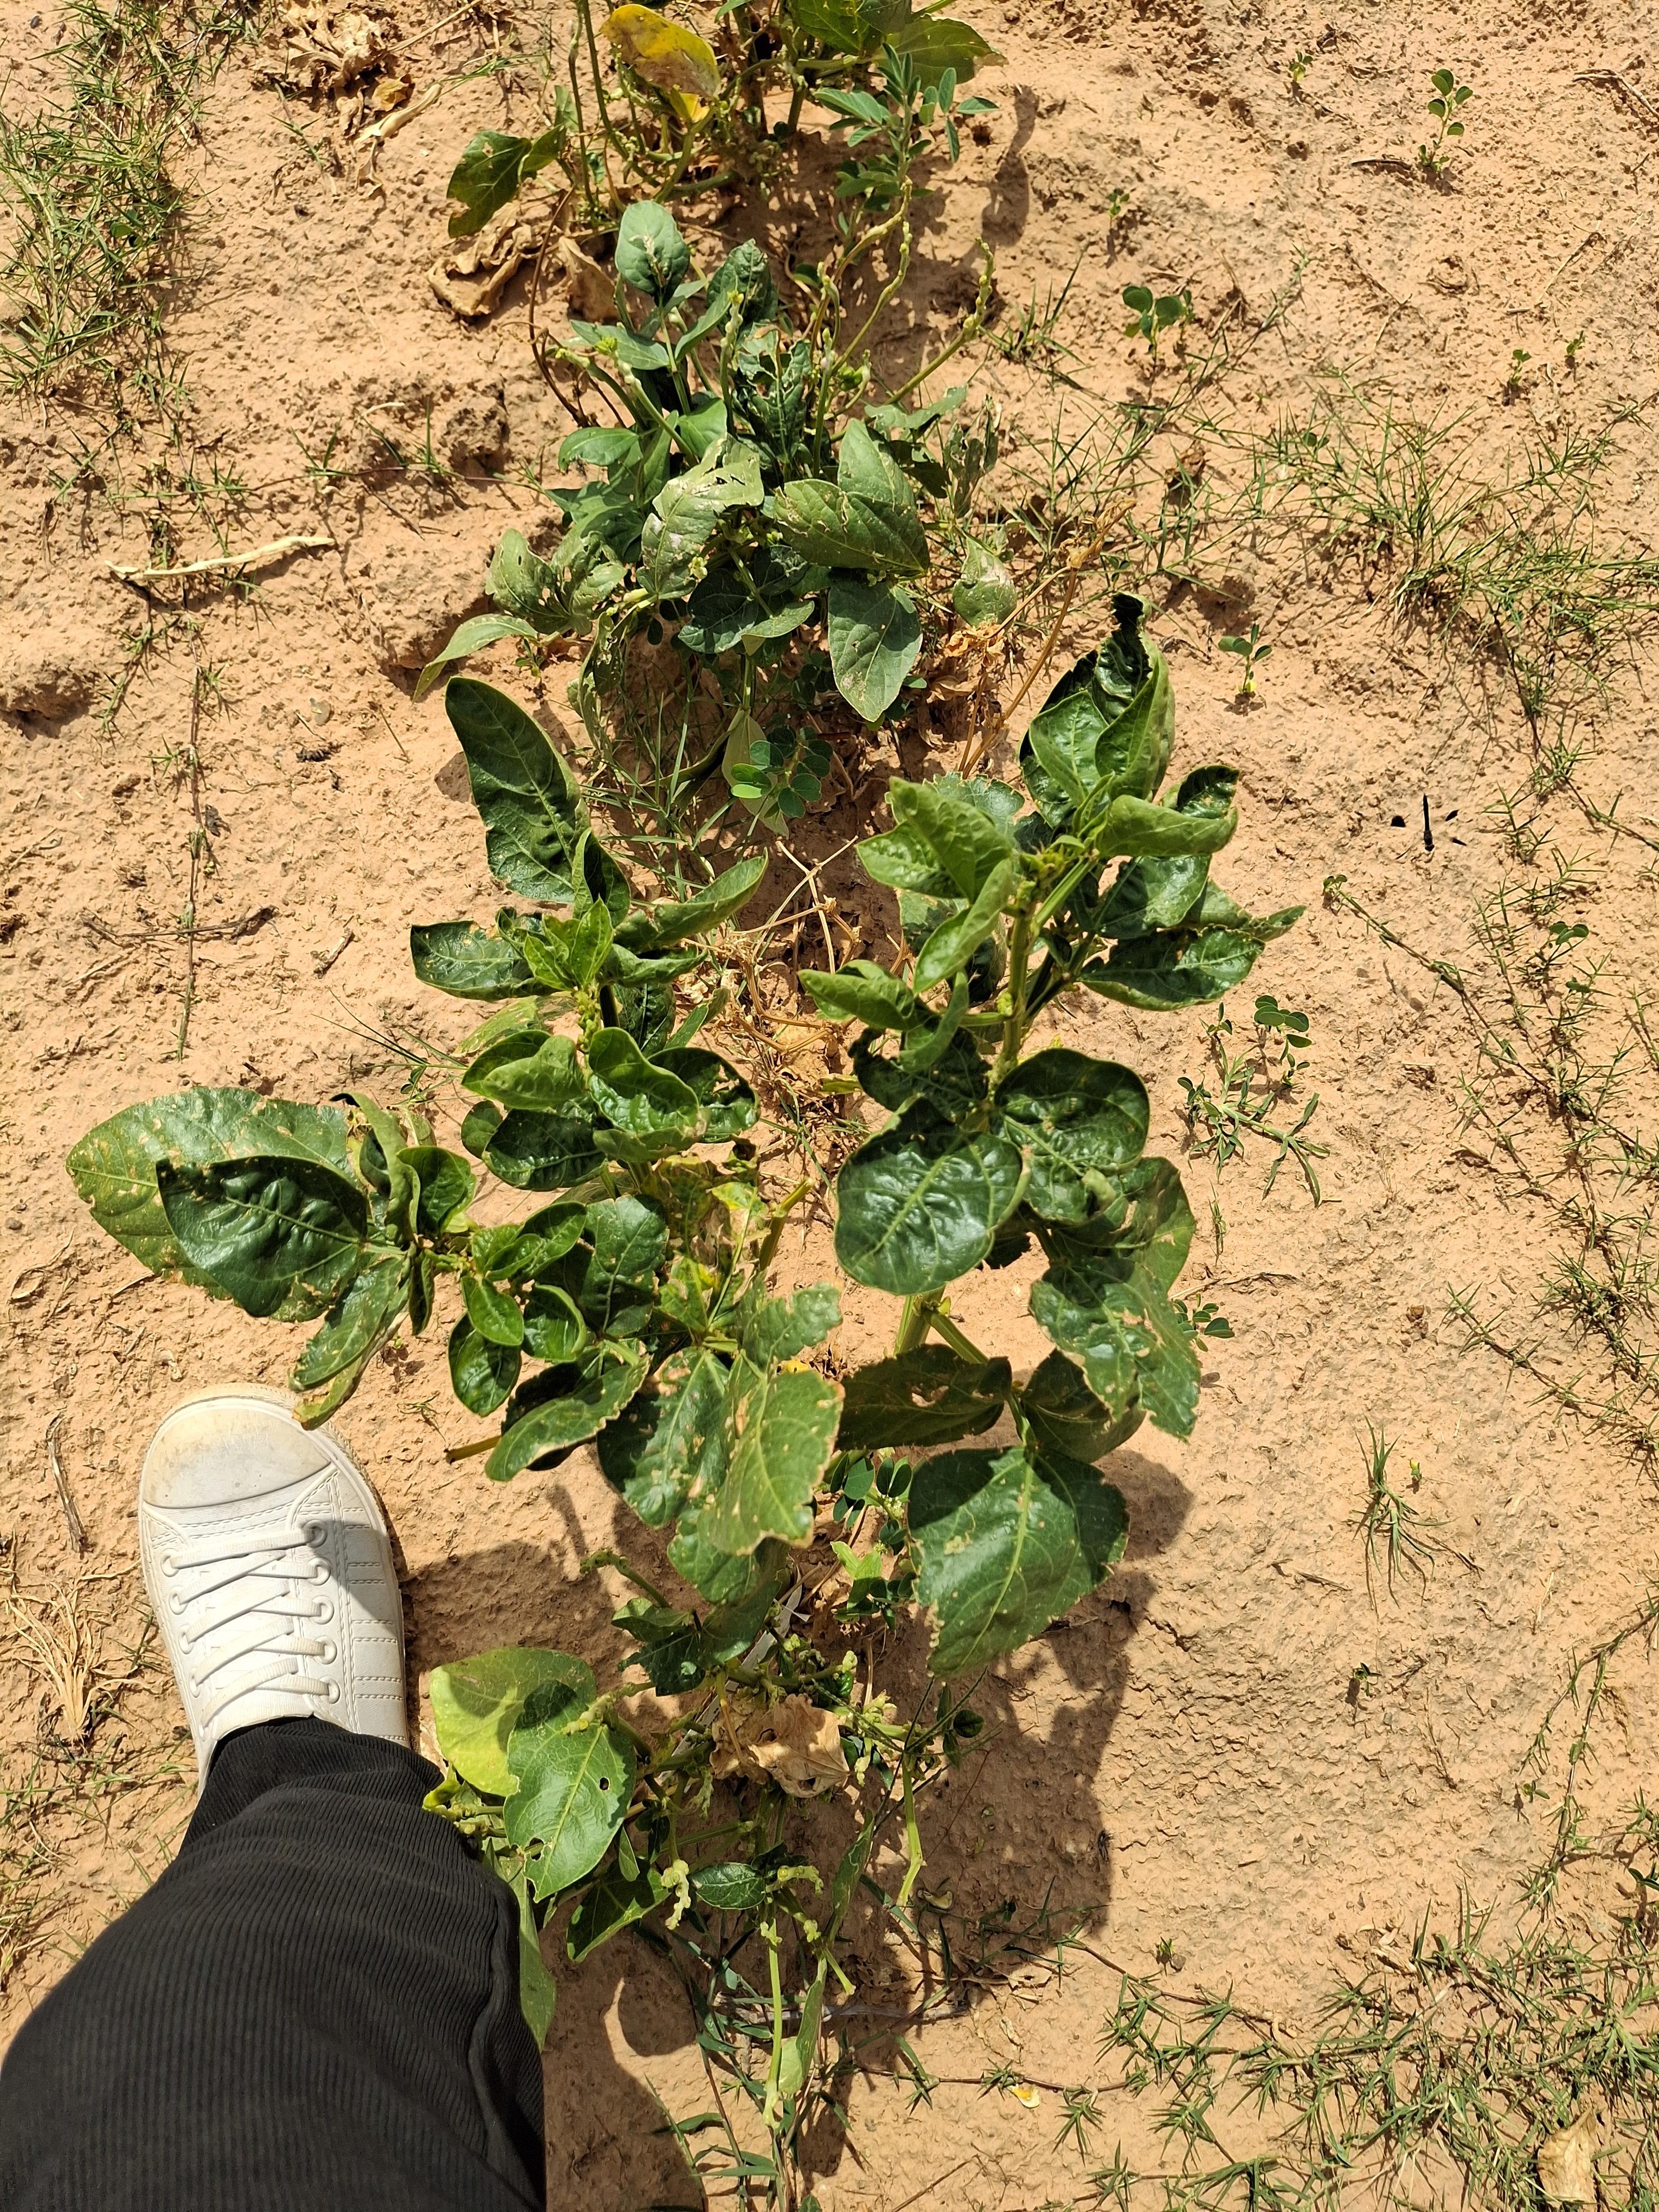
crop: cowpea
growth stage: harvest maturity
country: Nigeria
